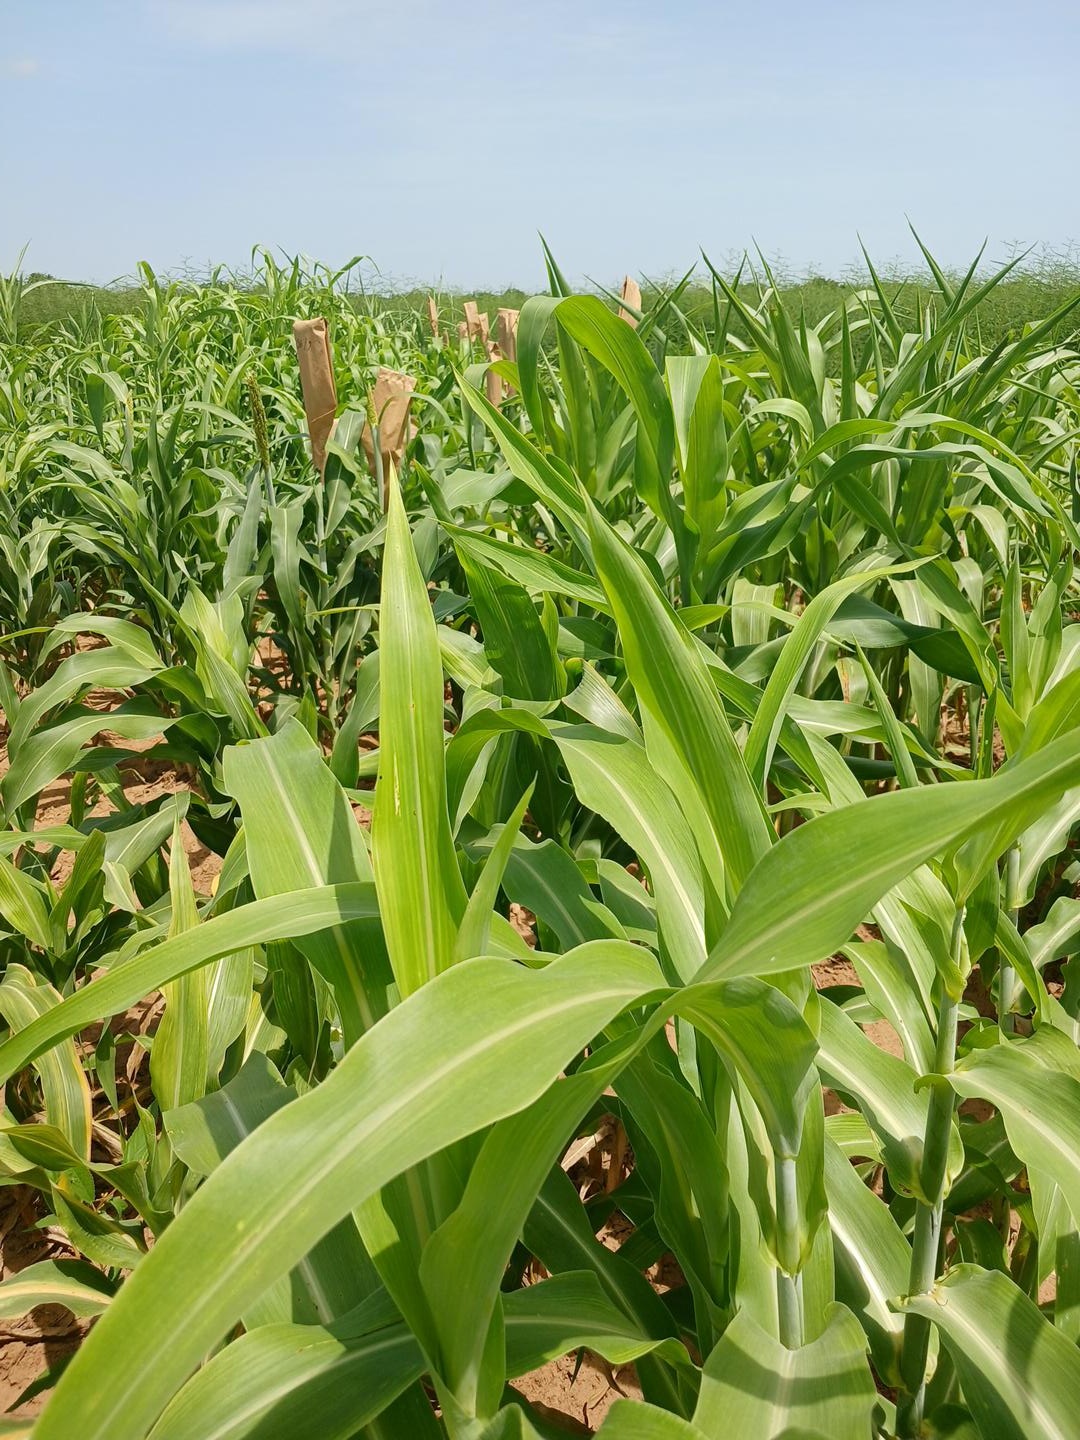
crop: sorghum
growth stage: vegetative
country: Senegal
